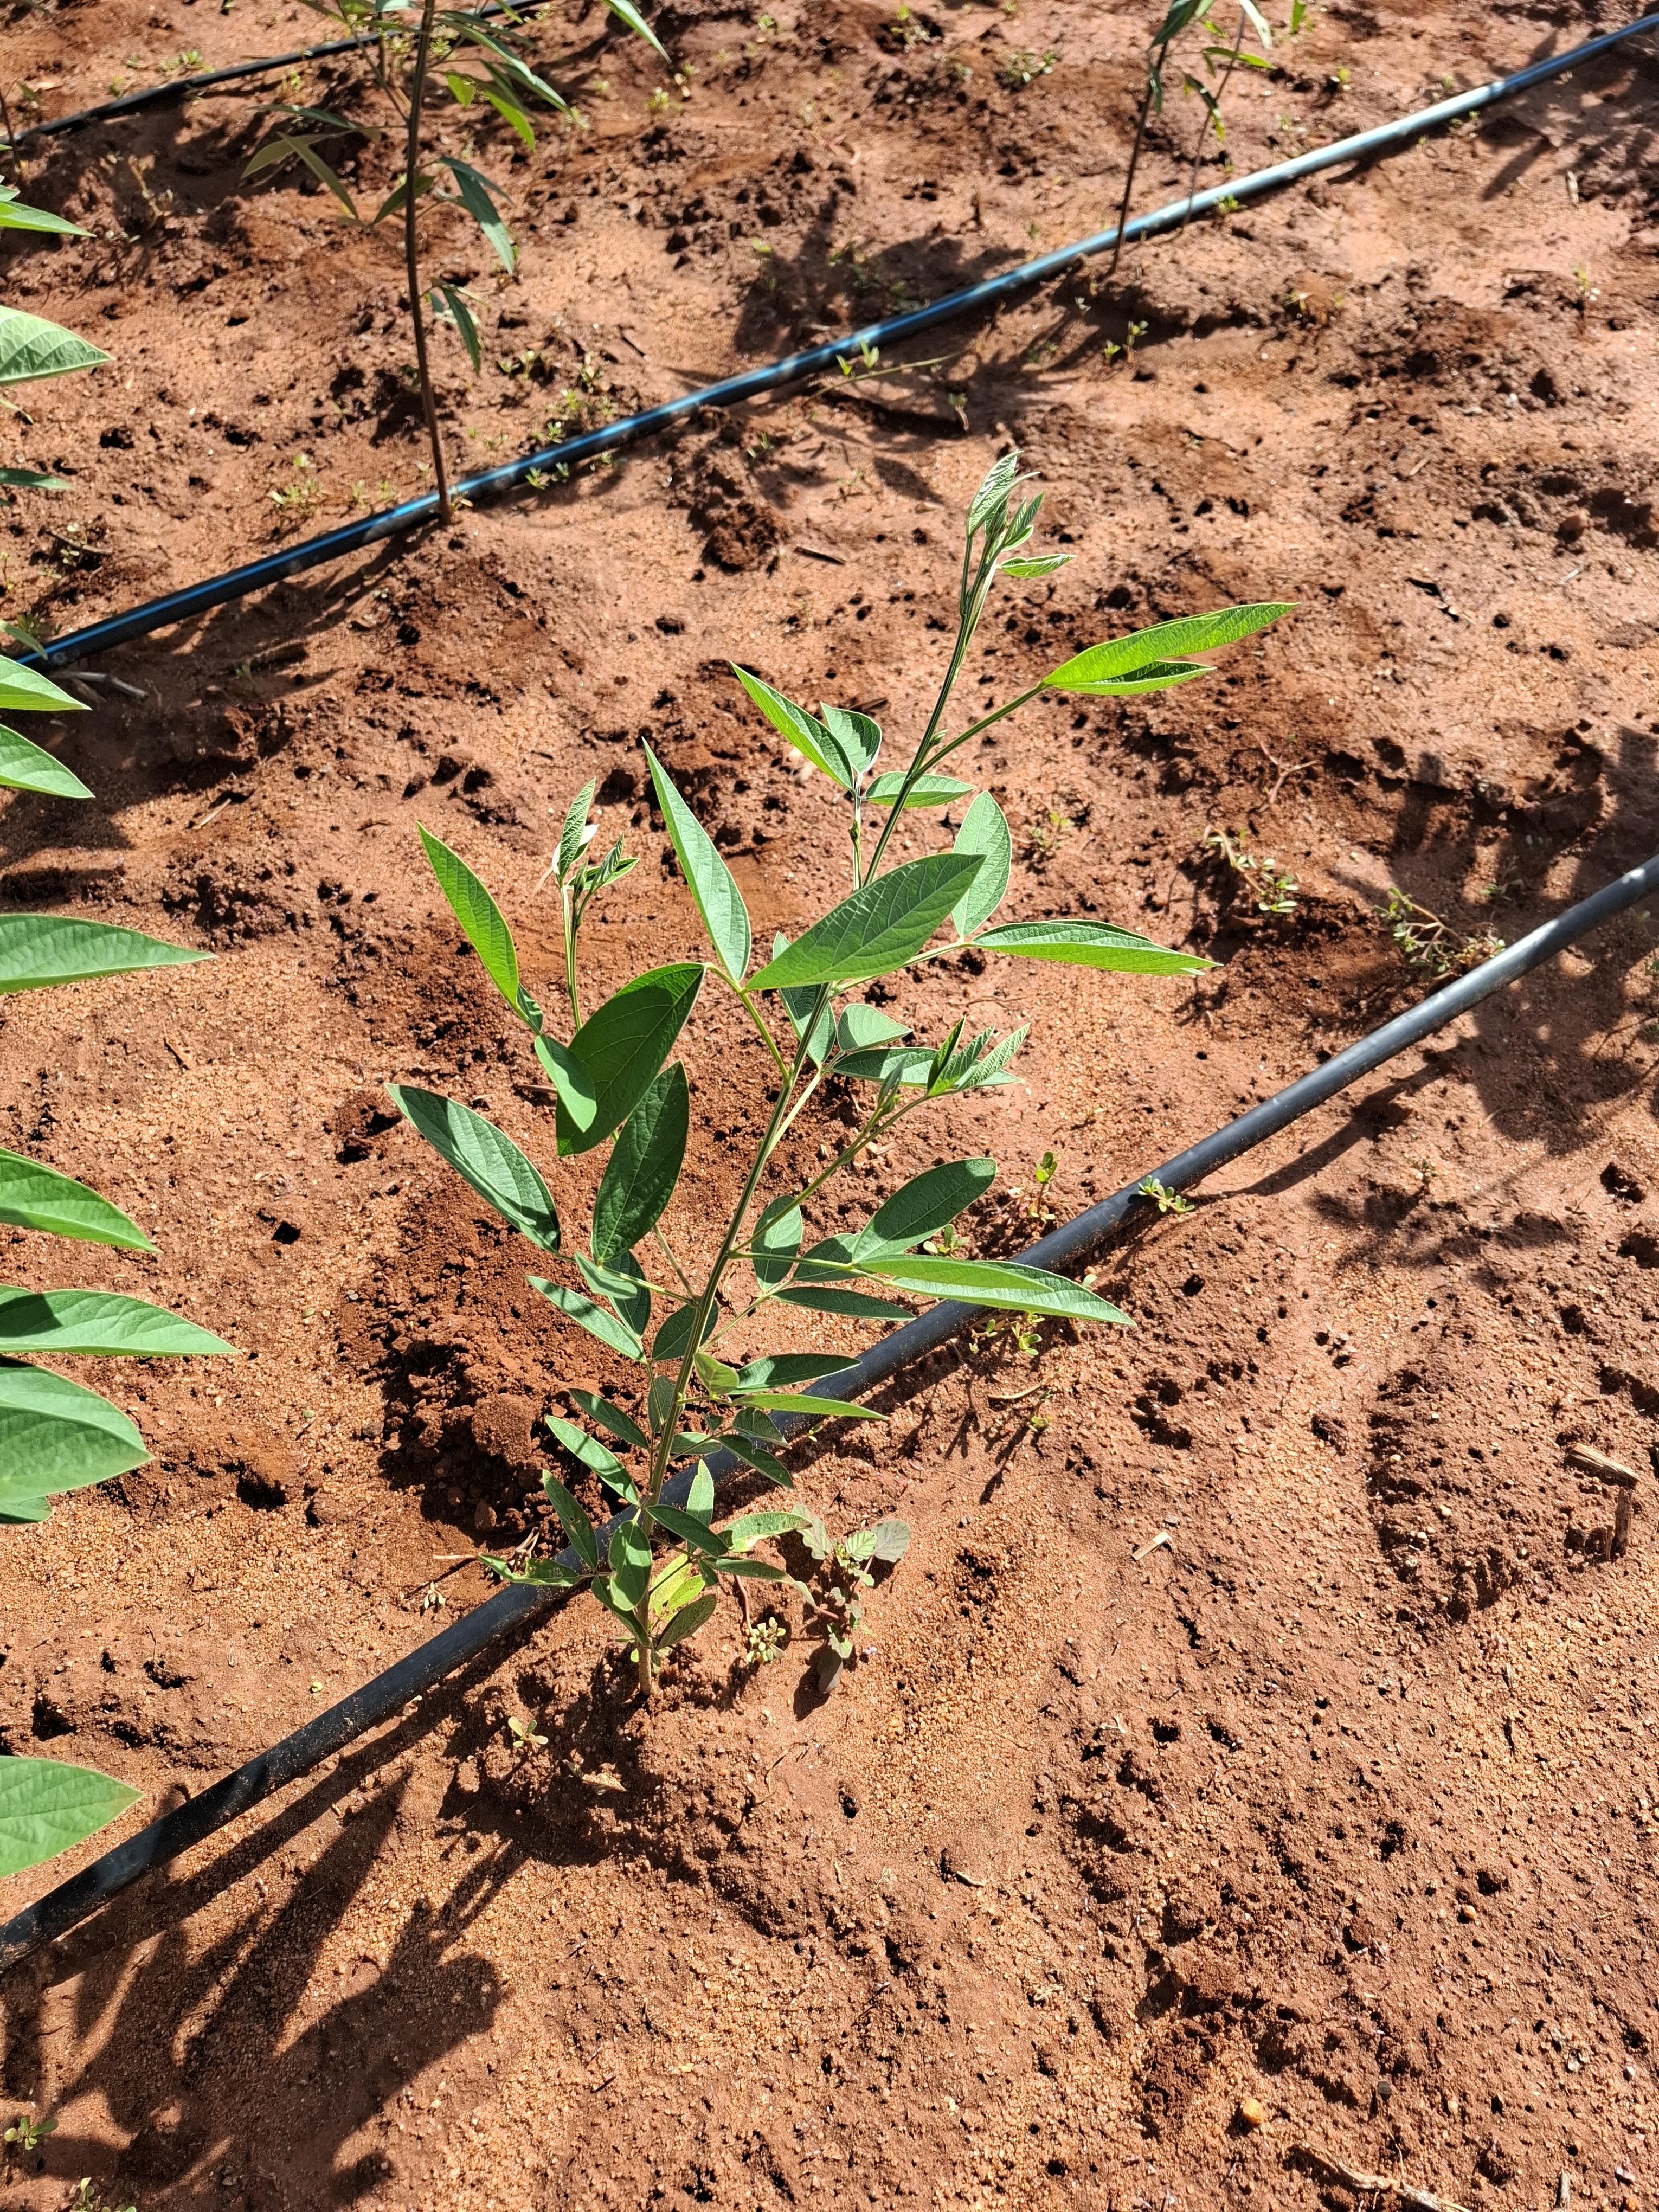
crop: pigeonpea
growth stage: vegetative
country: Kenya
